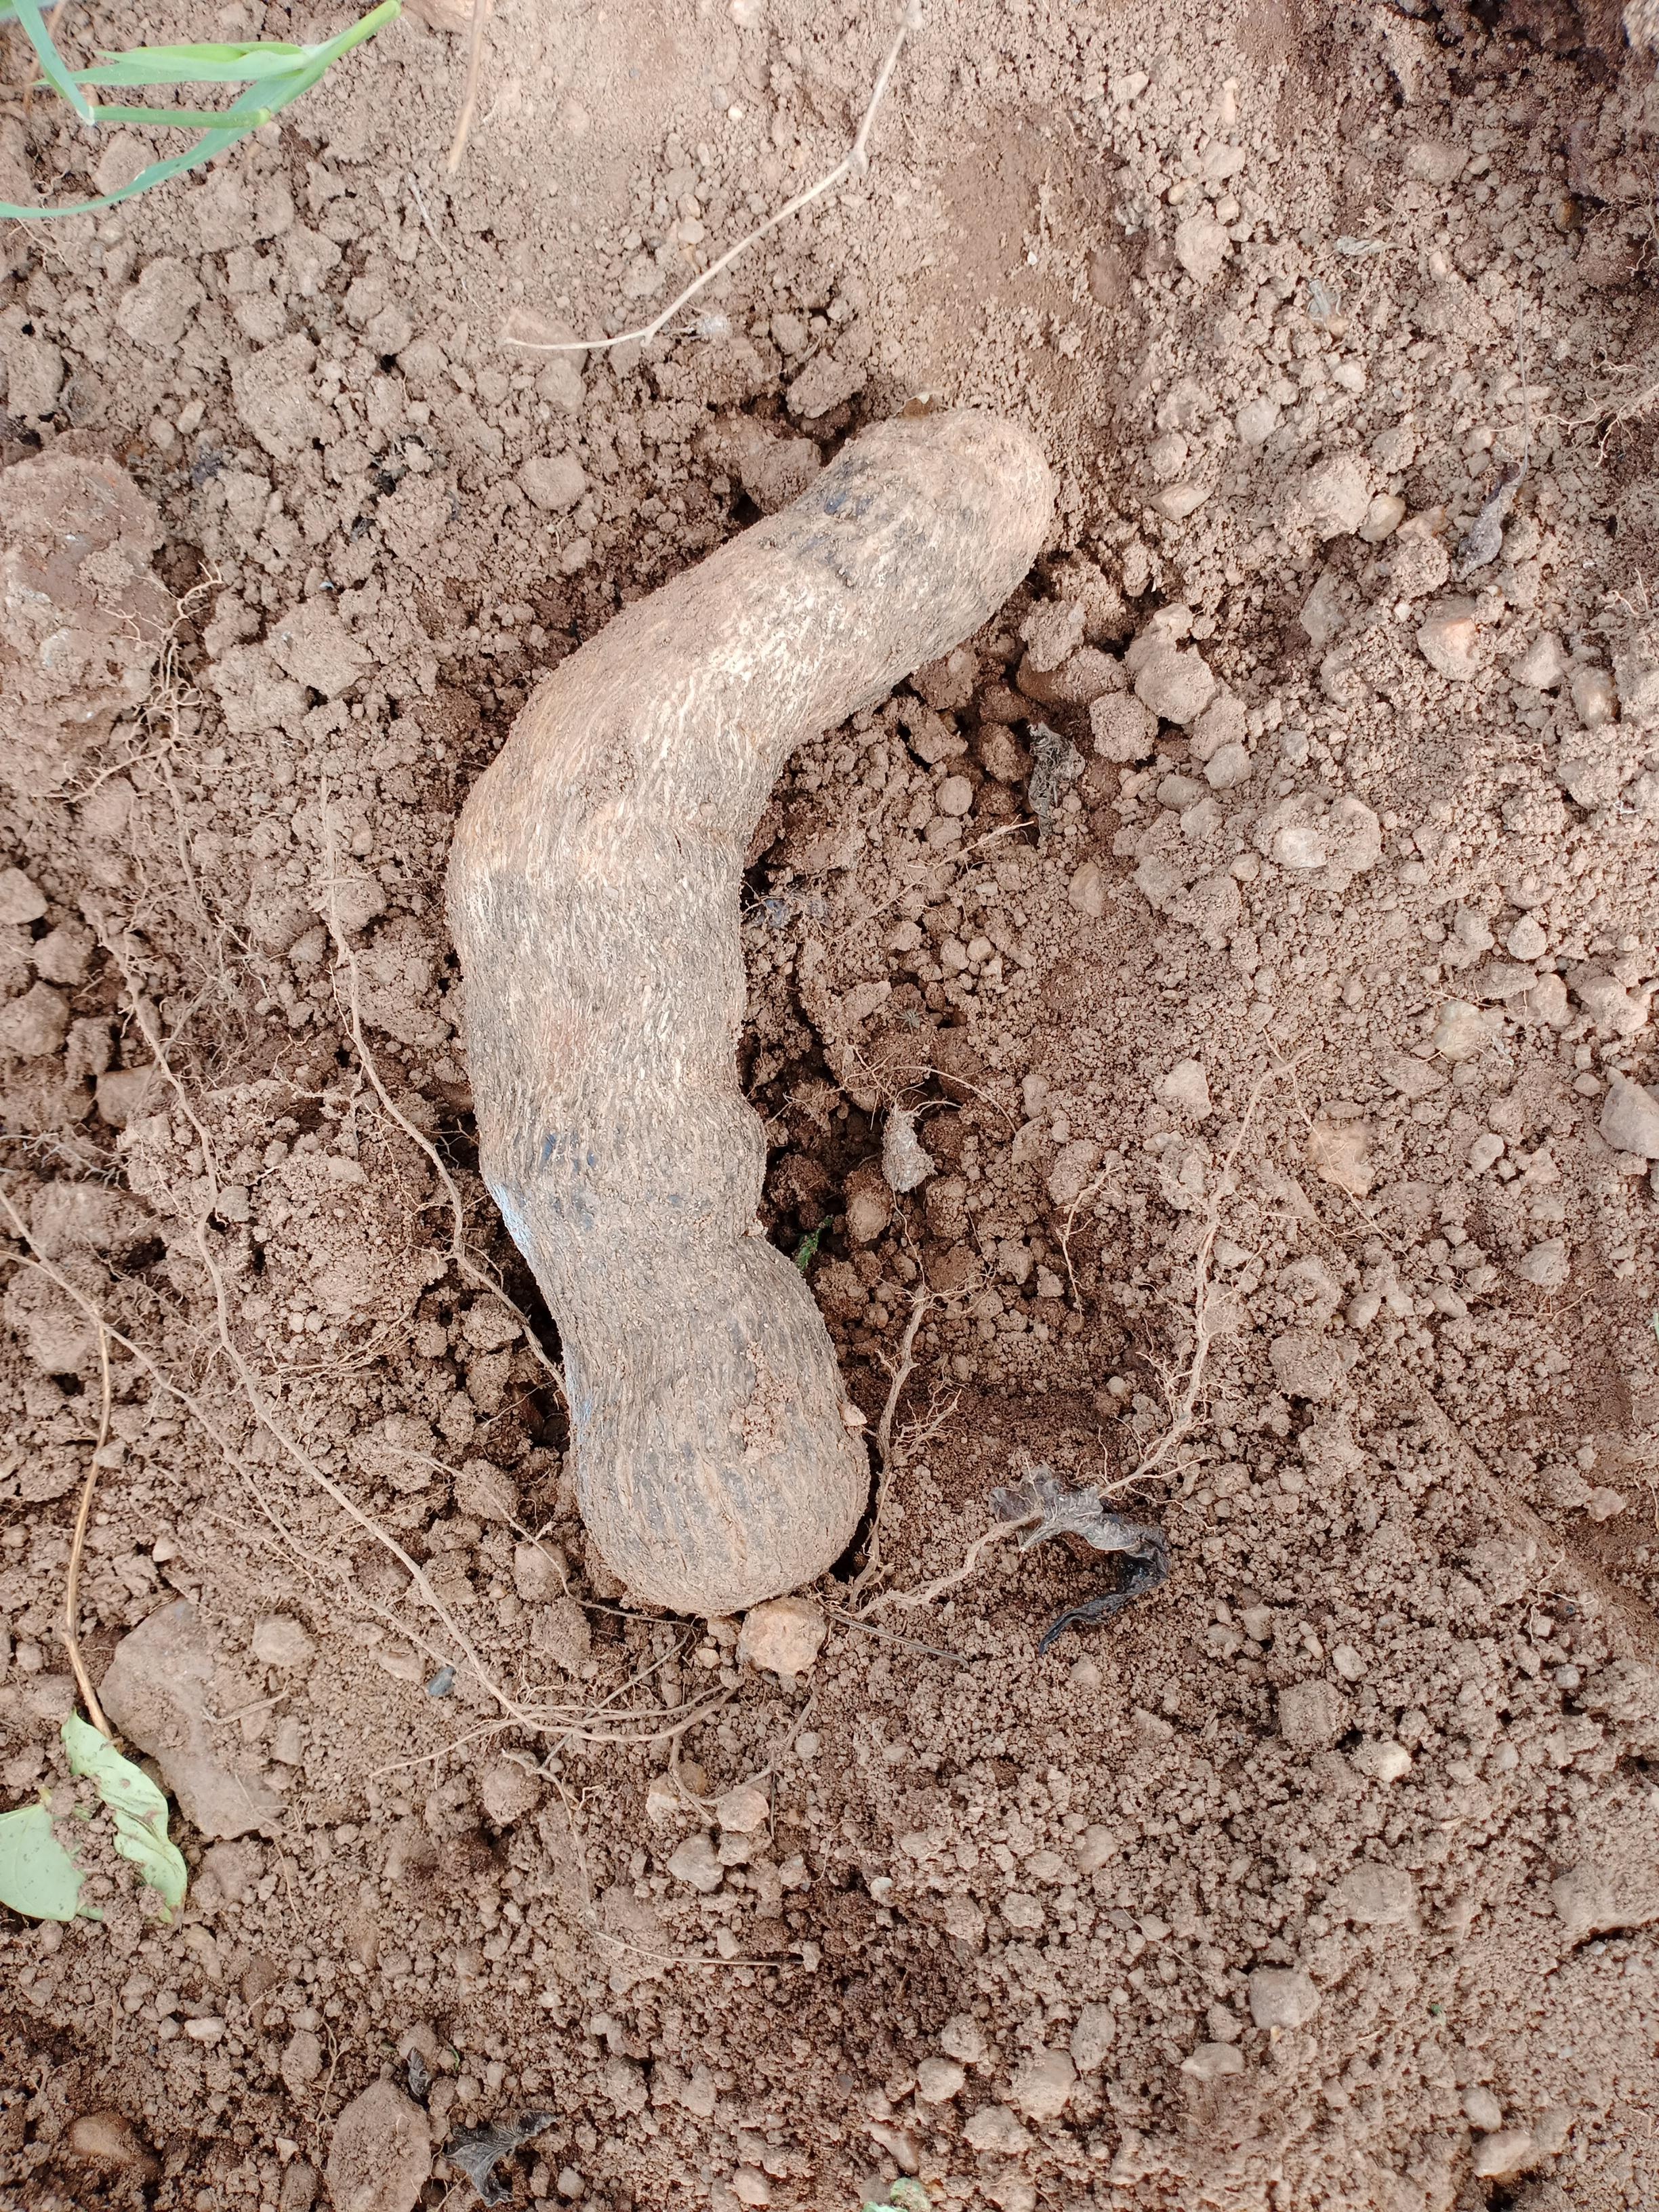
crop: yam
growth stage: harvest
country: Nigeria
